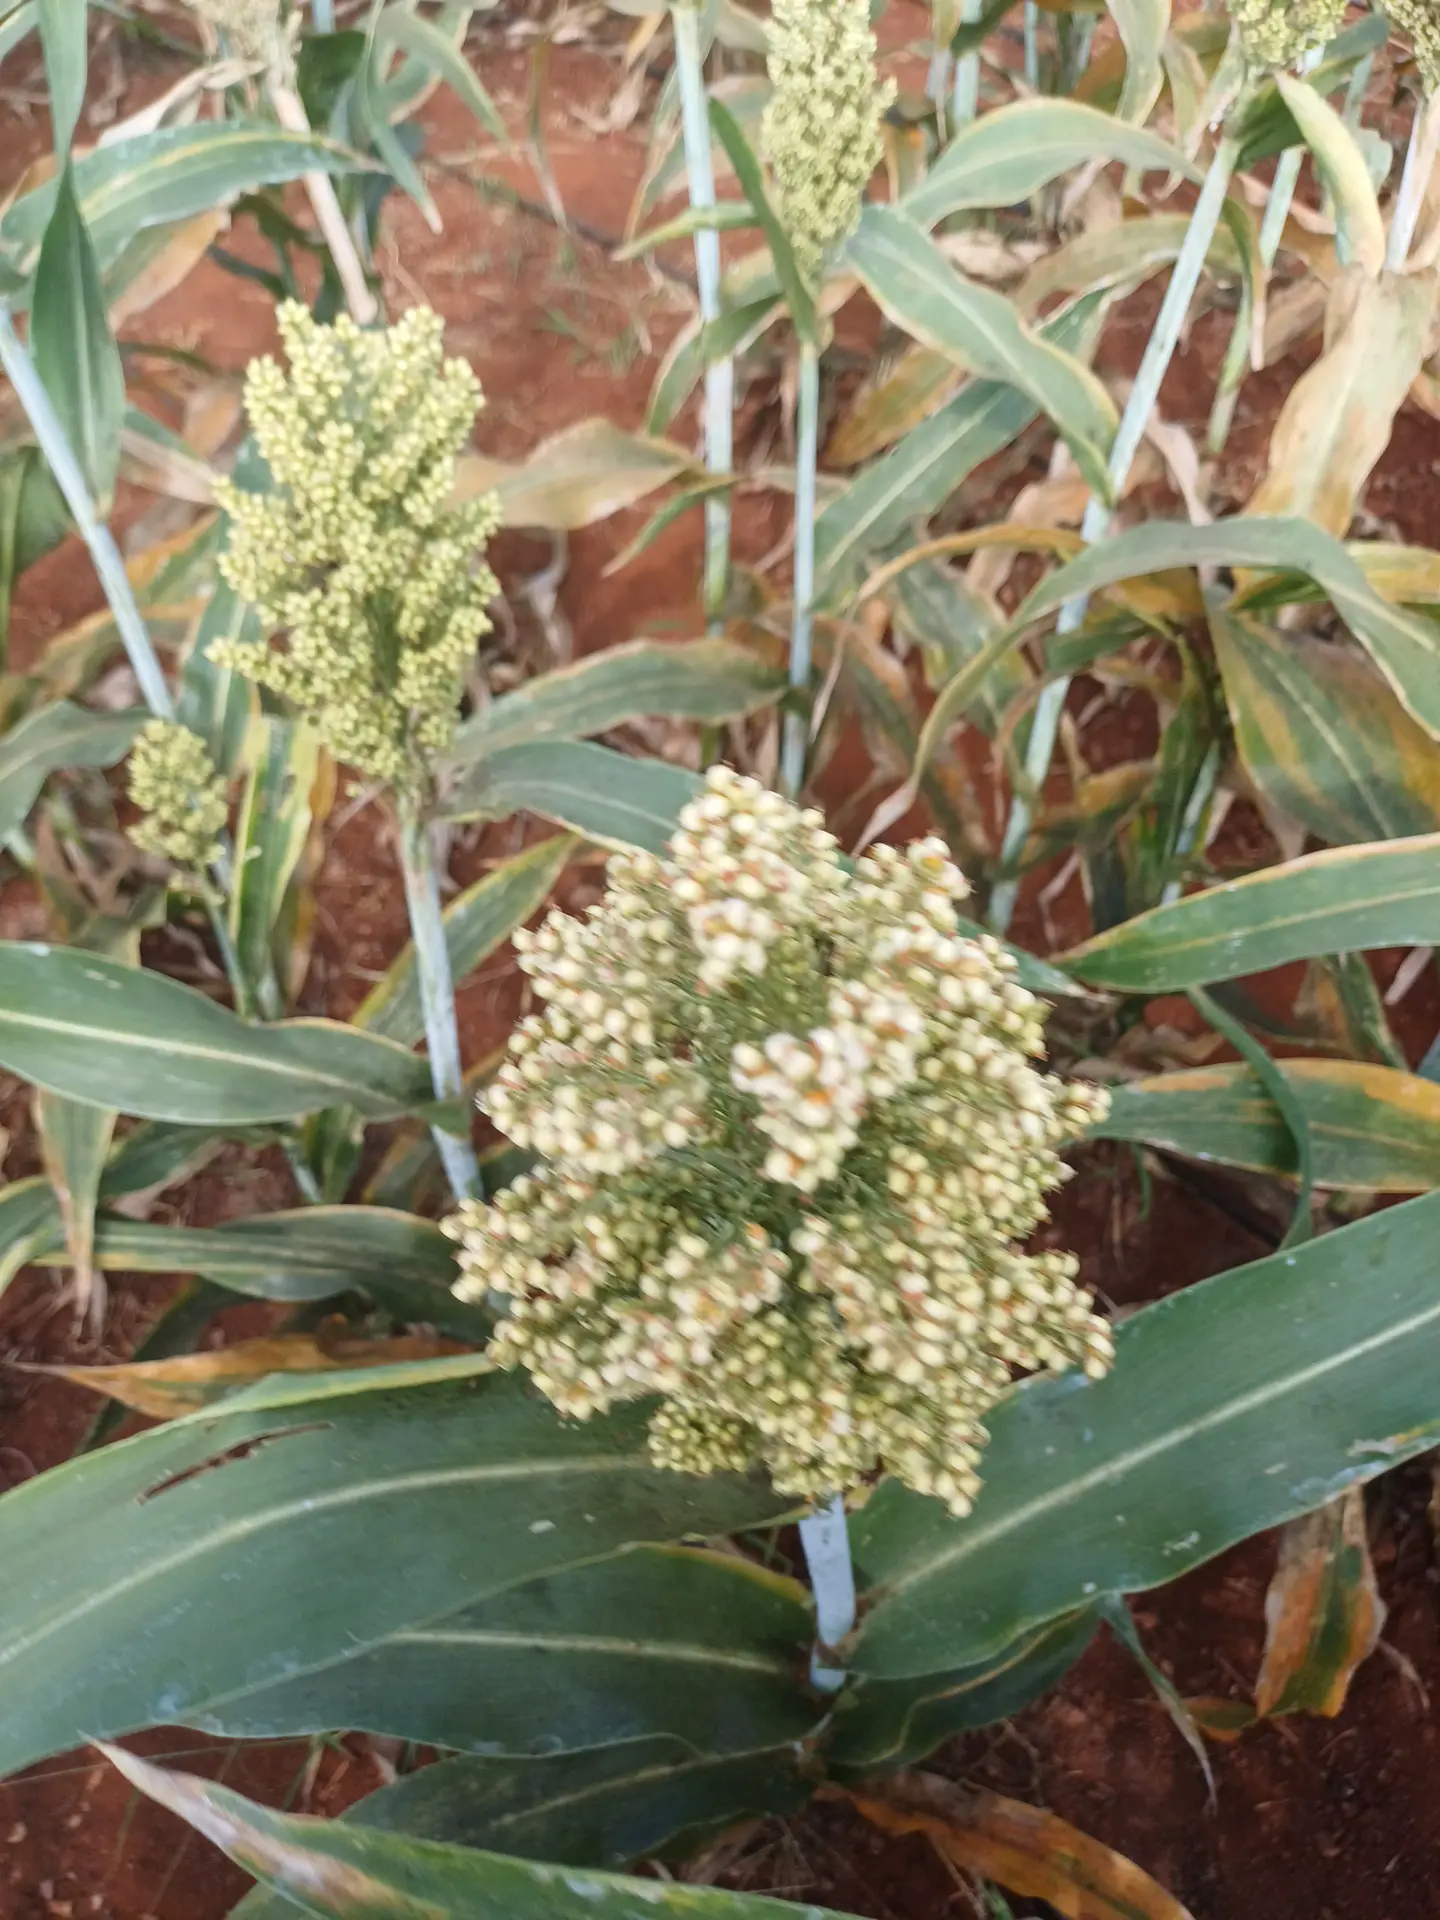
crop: sorghum
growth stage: filling grain
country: Kenya
